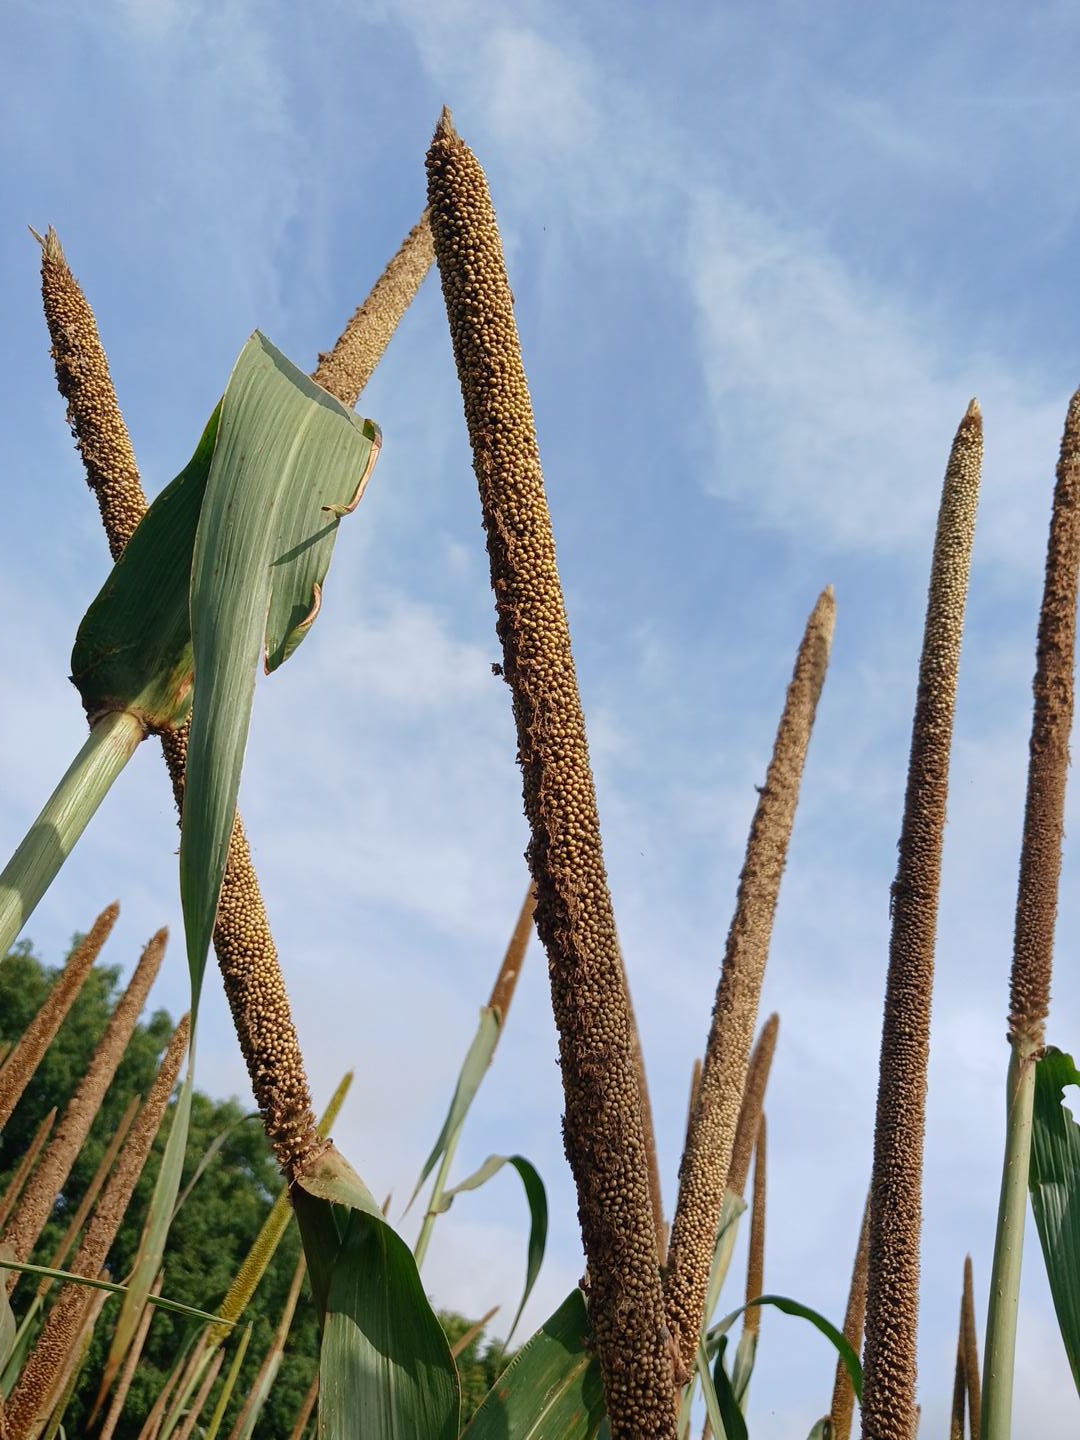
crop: pearl millet
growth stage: maturity
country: Senegal
